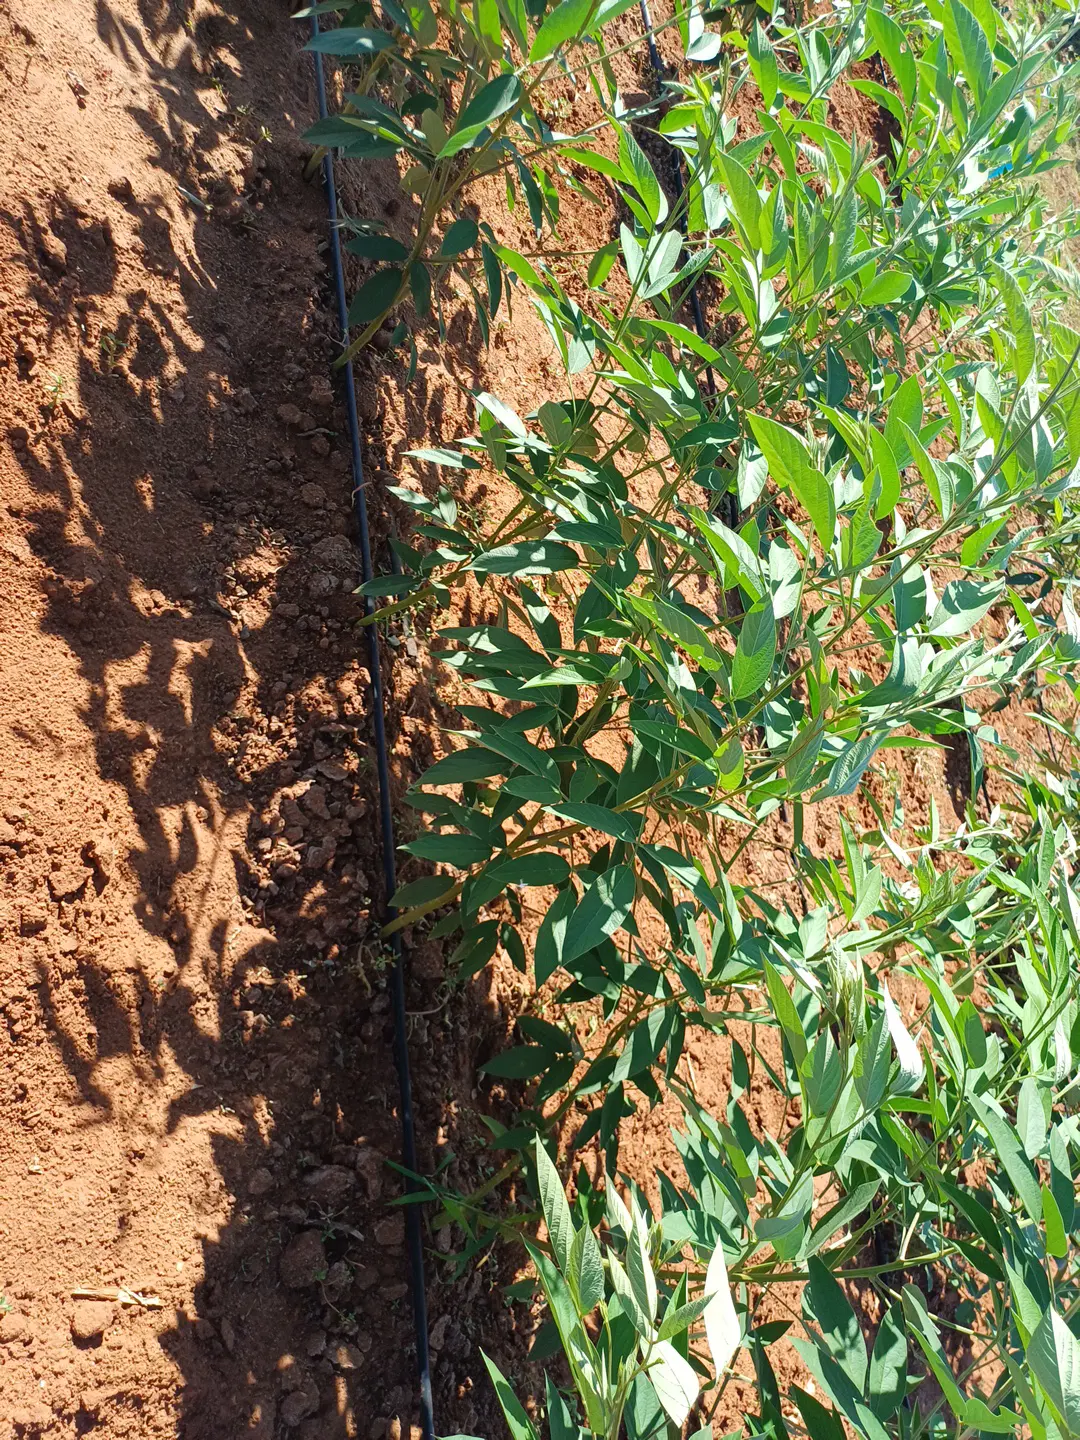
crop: pigeonpea
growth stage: vegetative
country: Kenya
